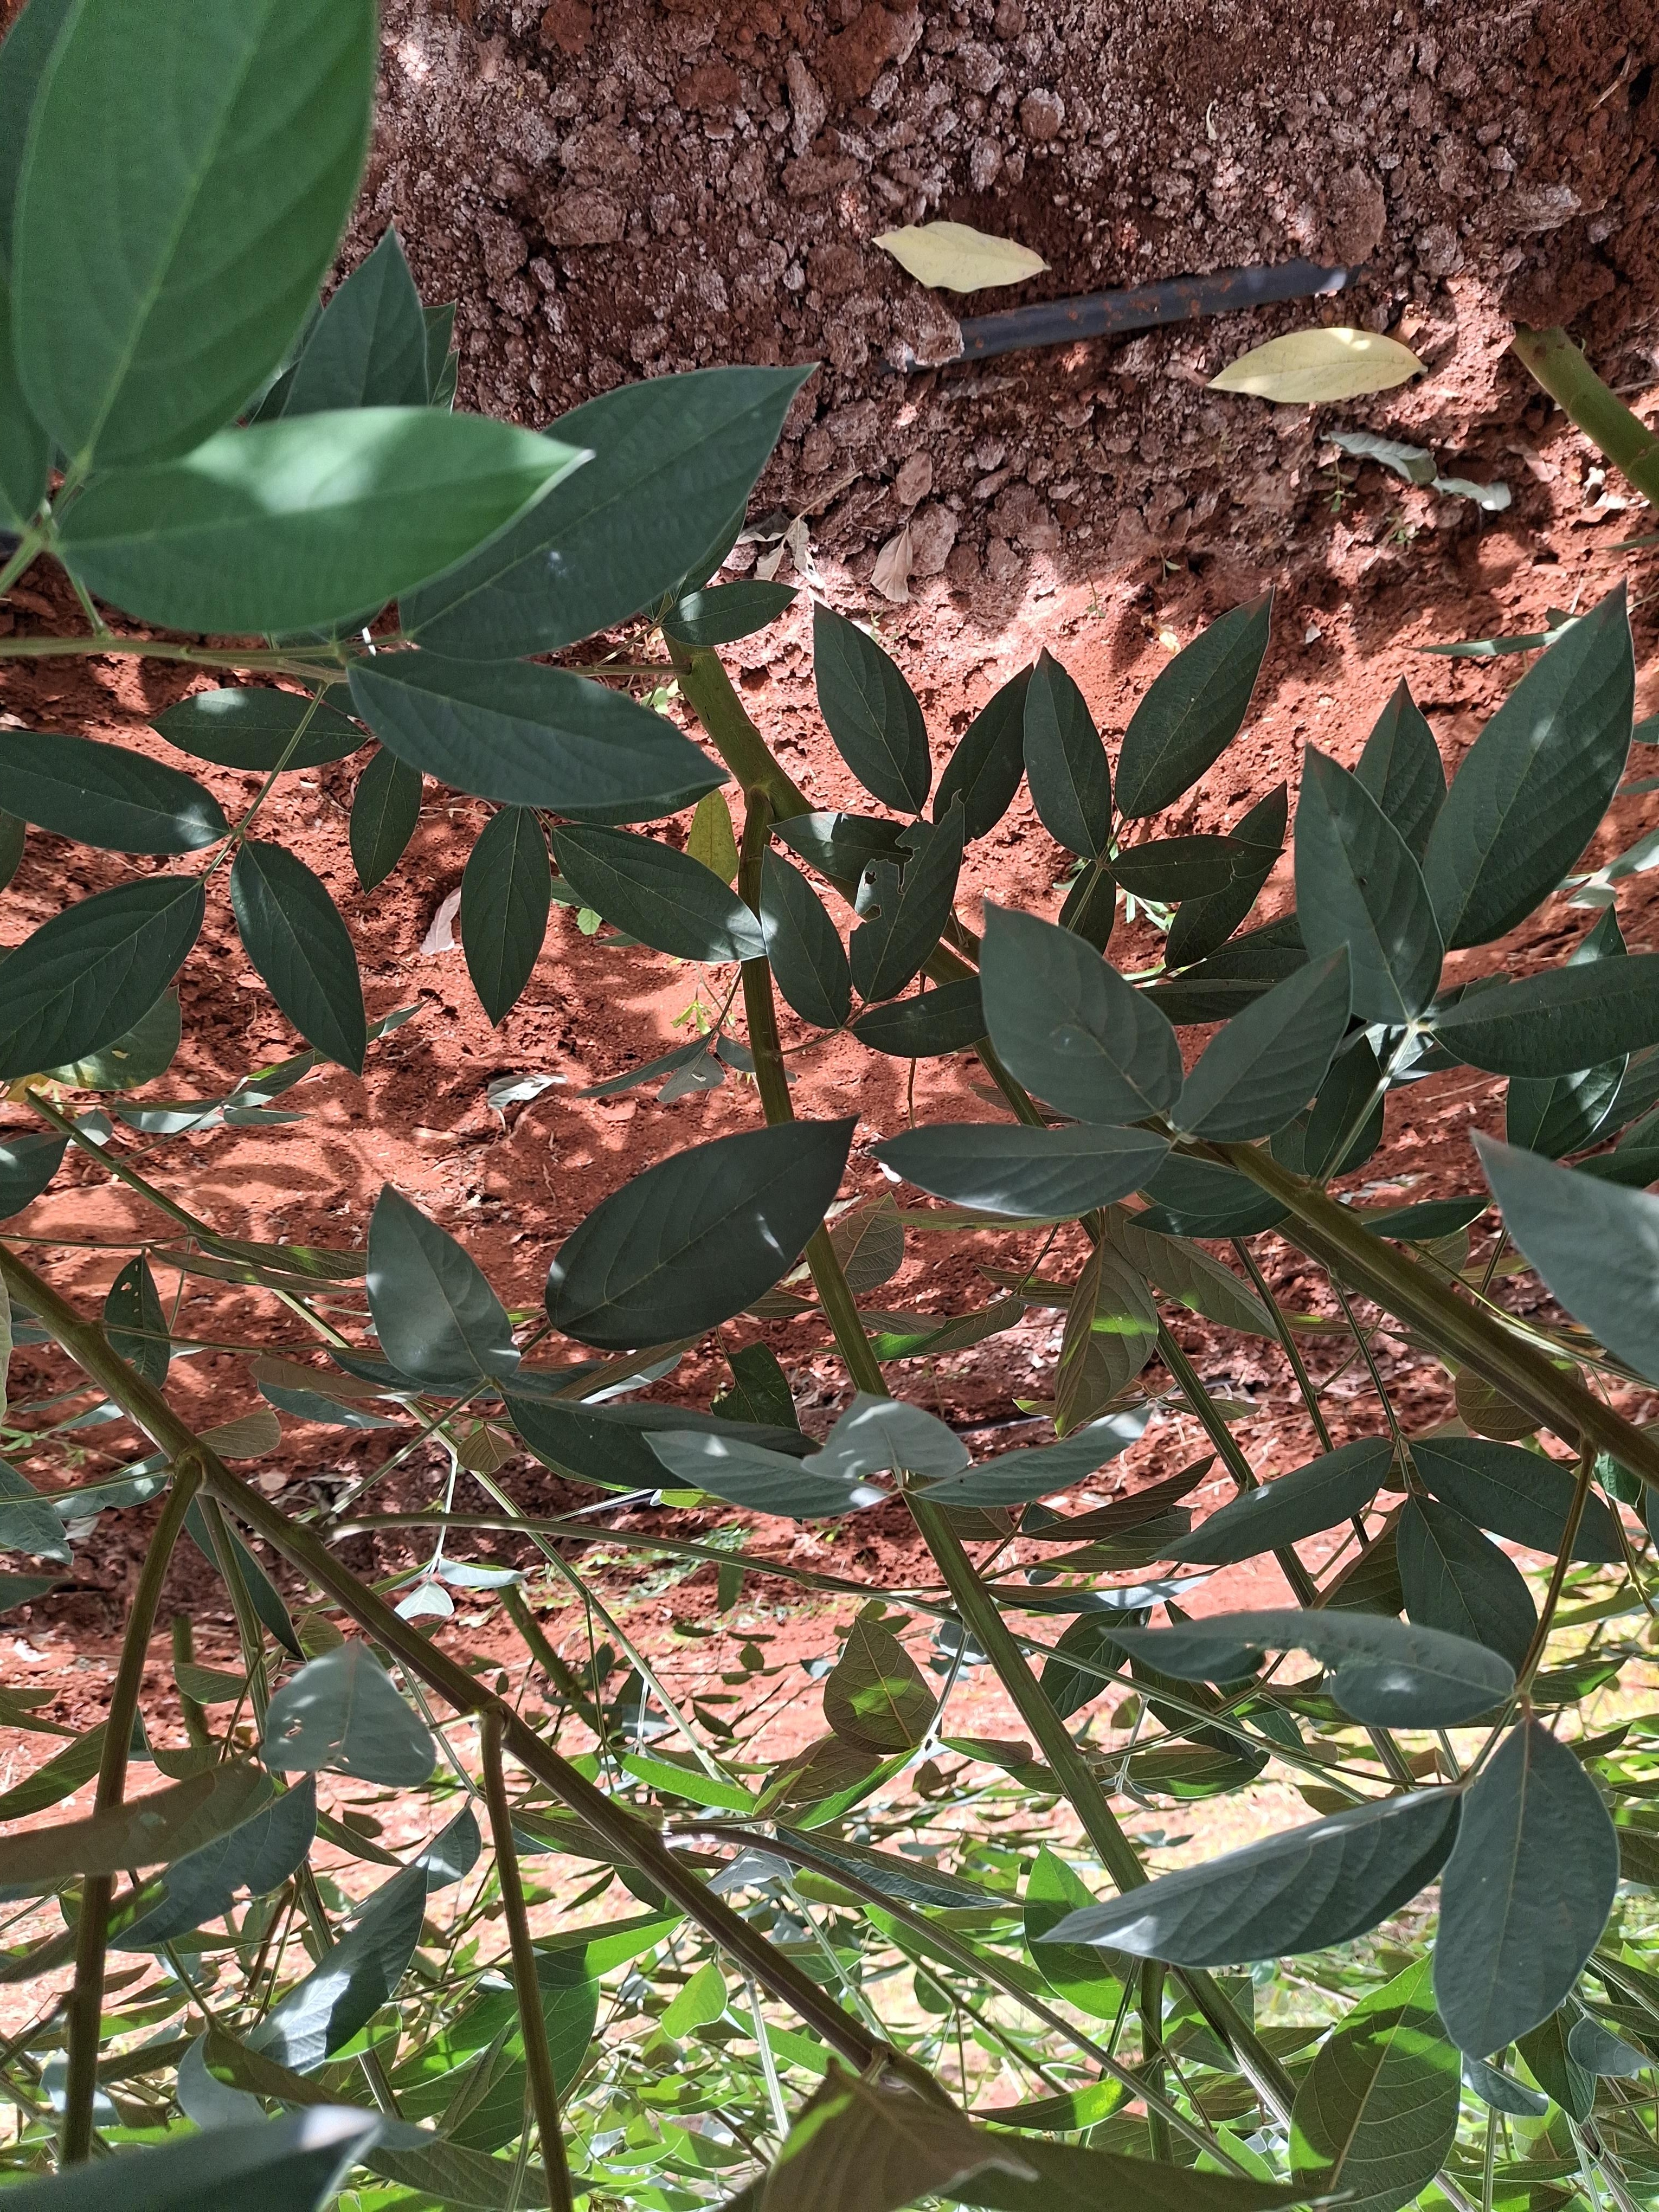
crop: pigeonpea
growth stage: flowering
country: Kenya
